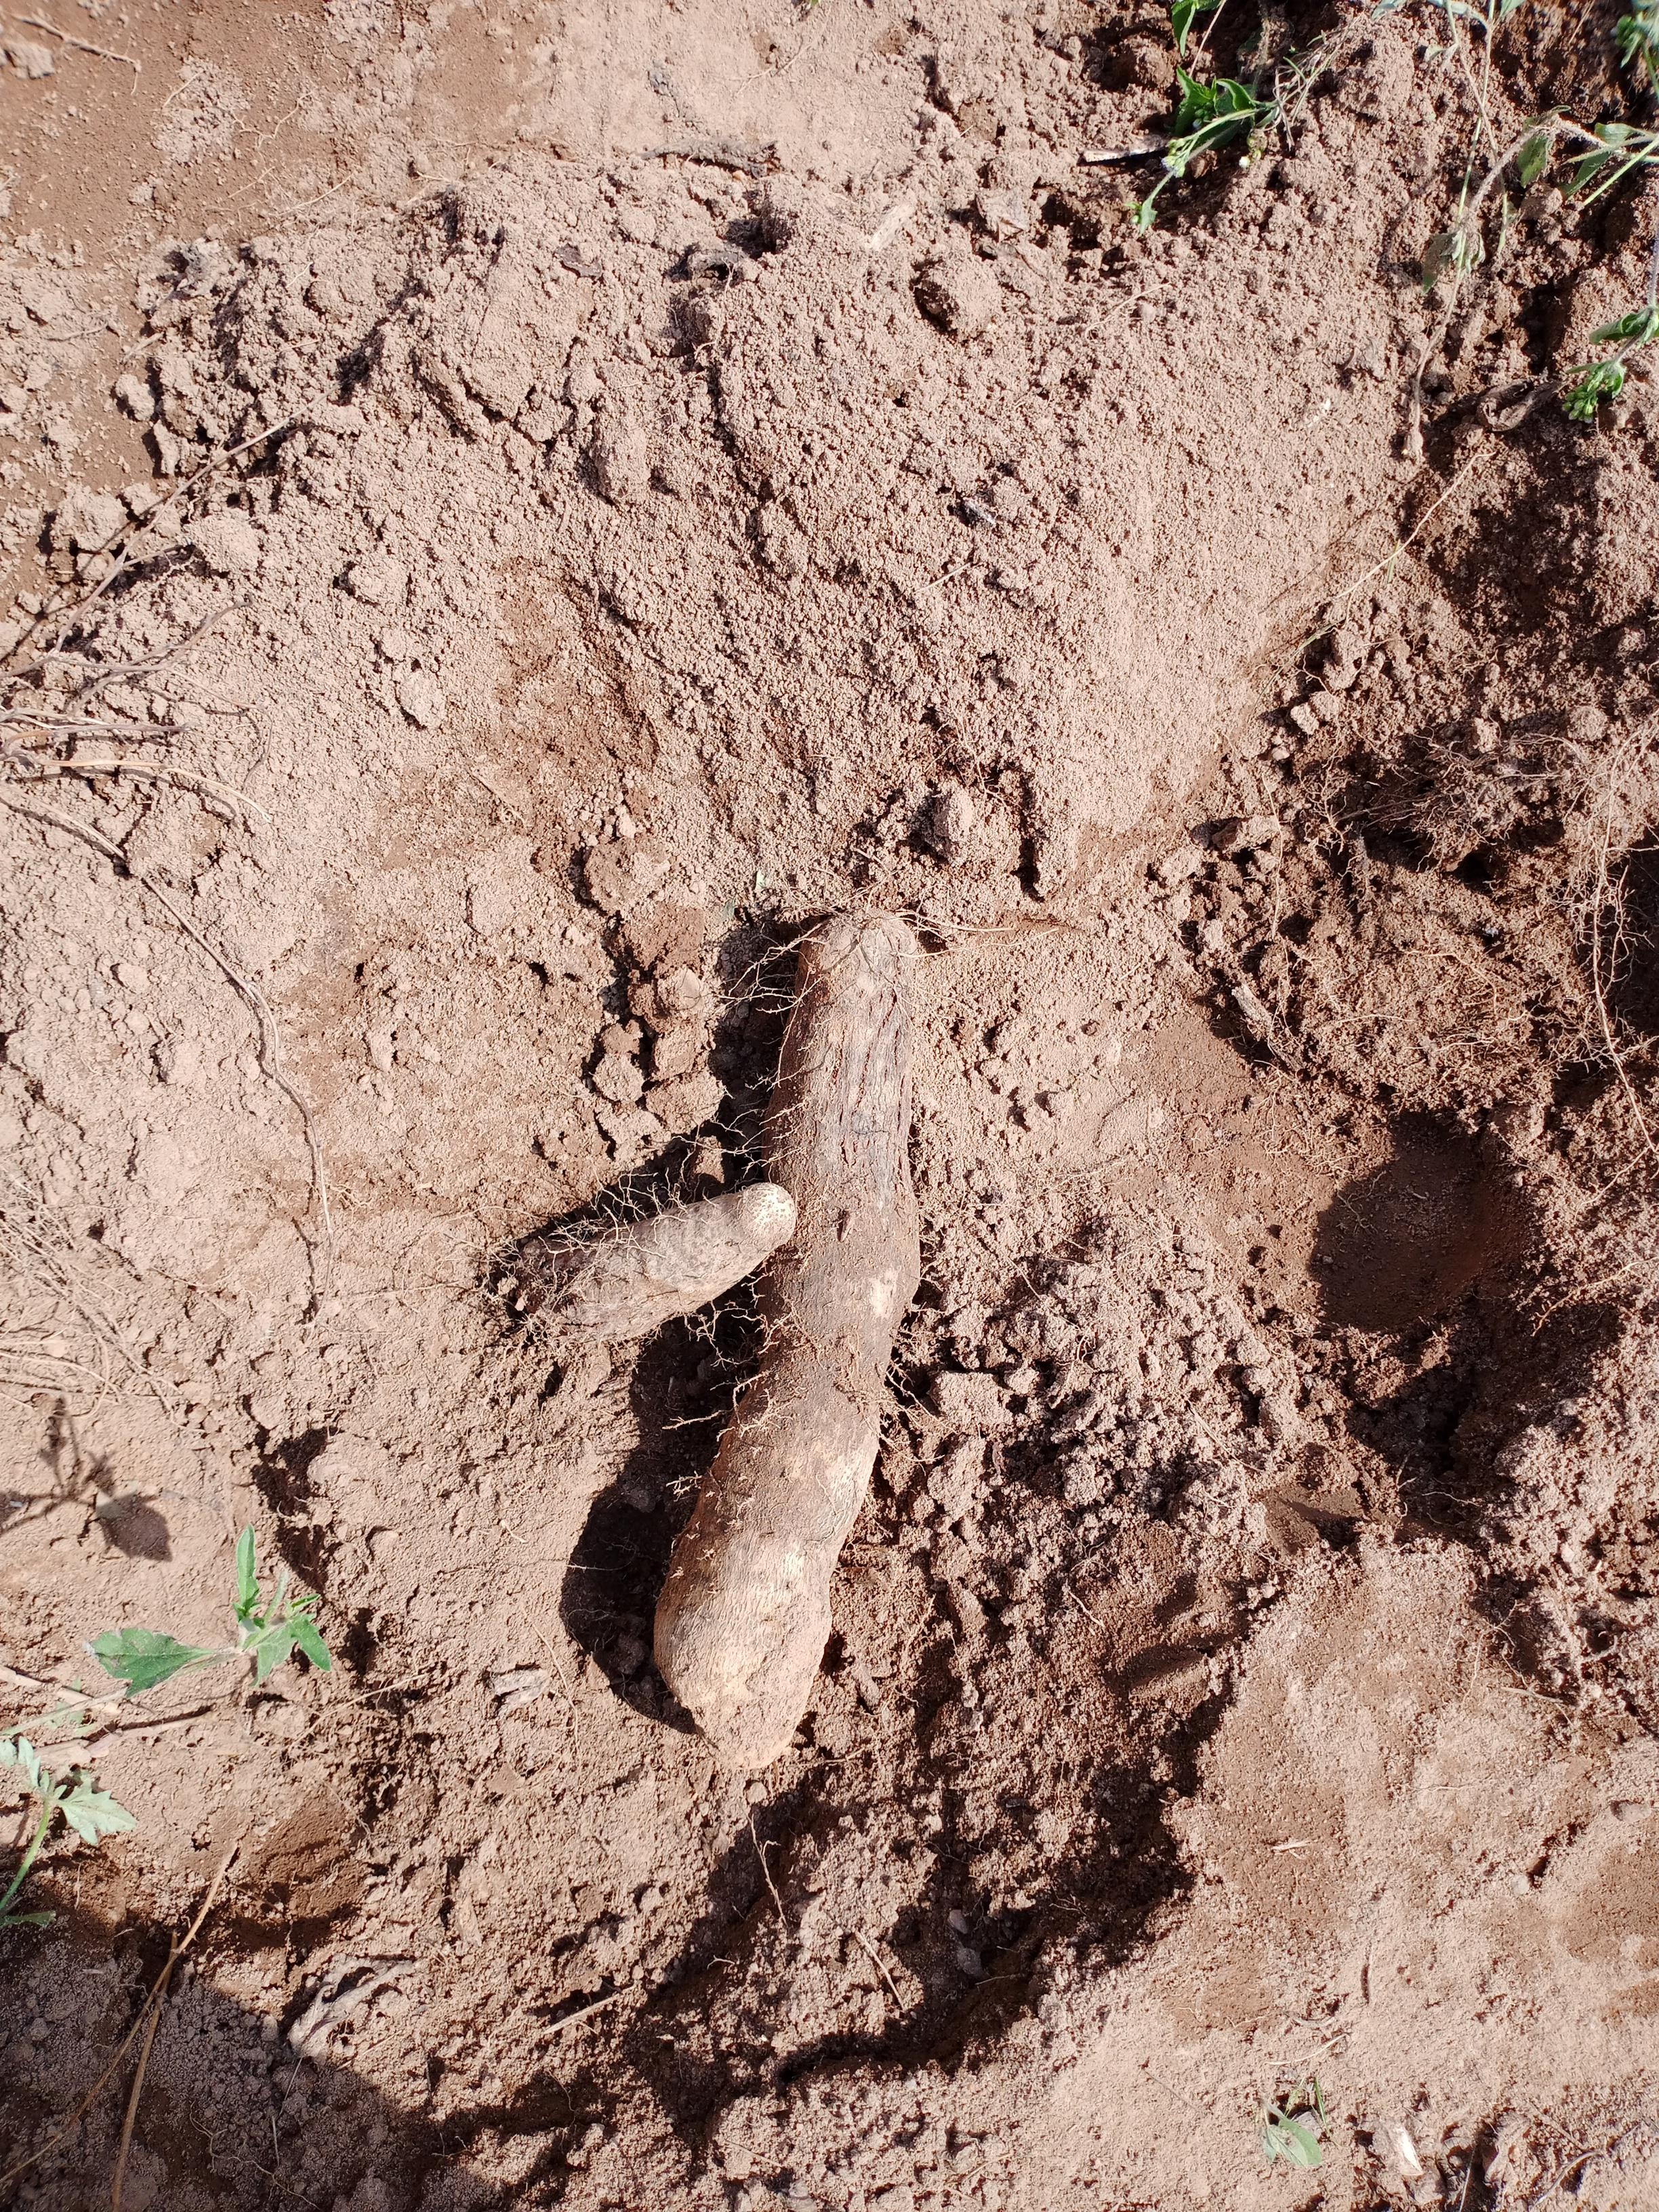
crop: yam
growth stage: harvest
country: Nigeria
